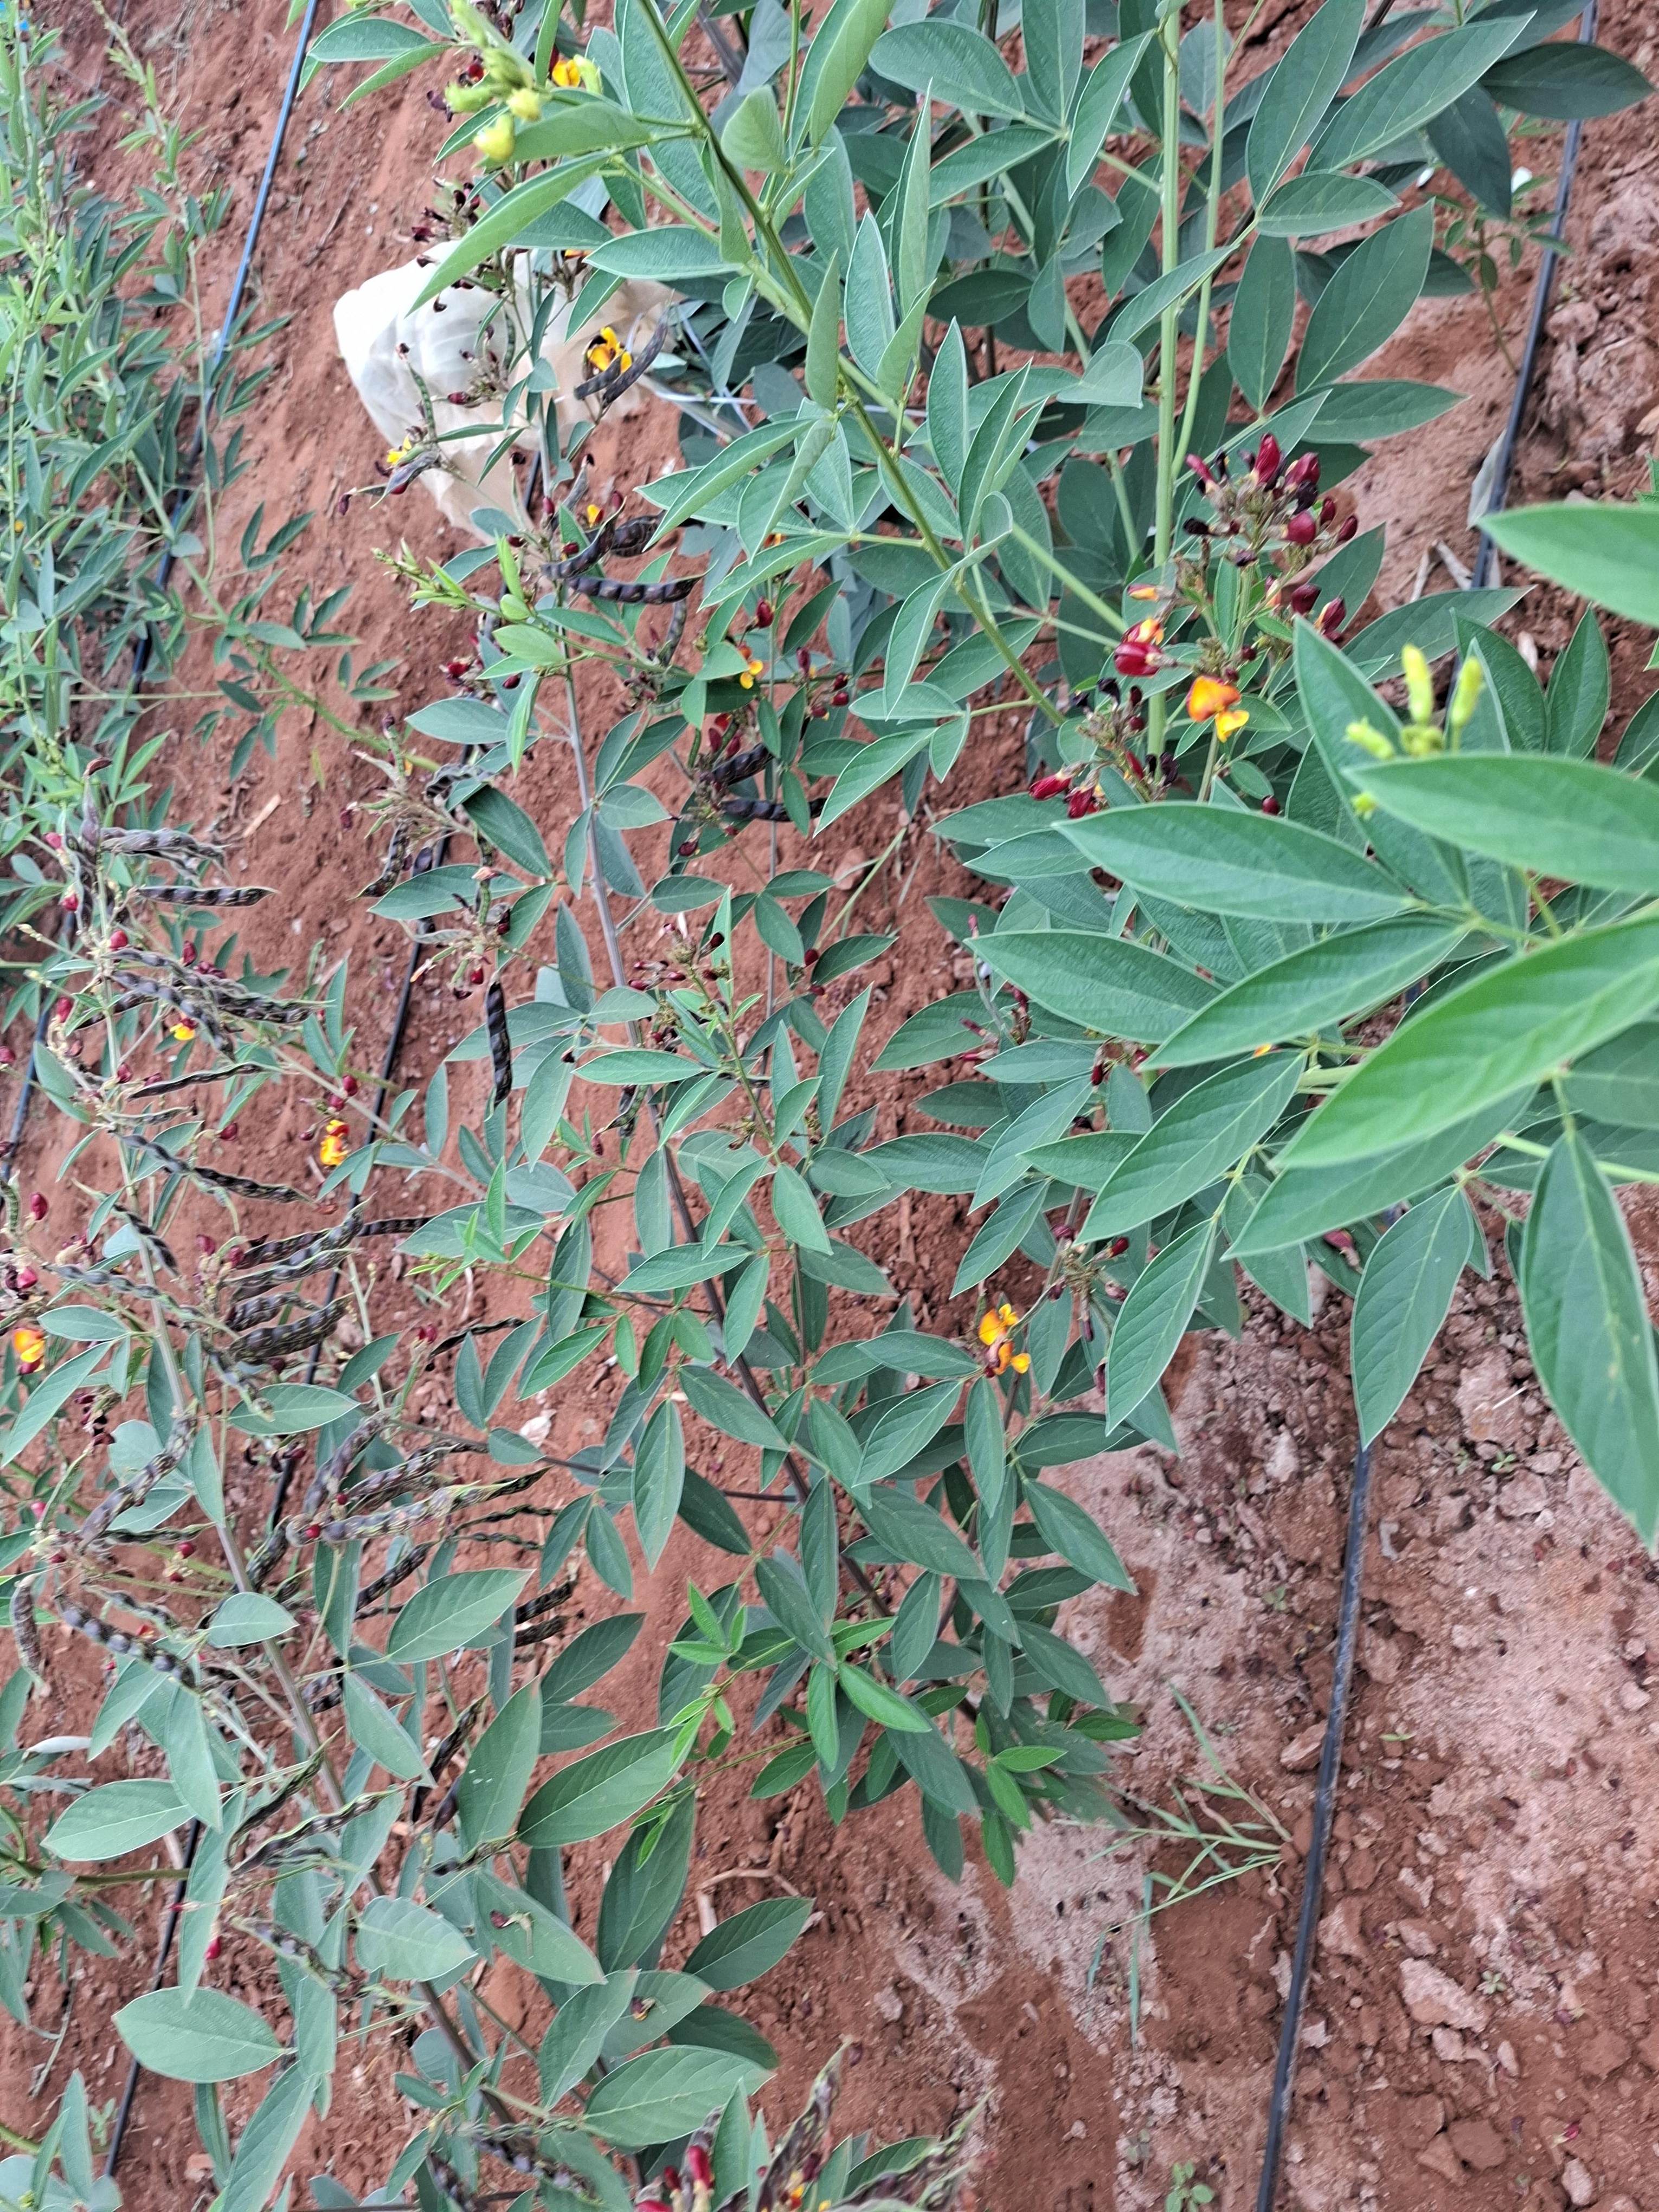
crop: pigeonpea
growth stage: flowering
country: Kenya
